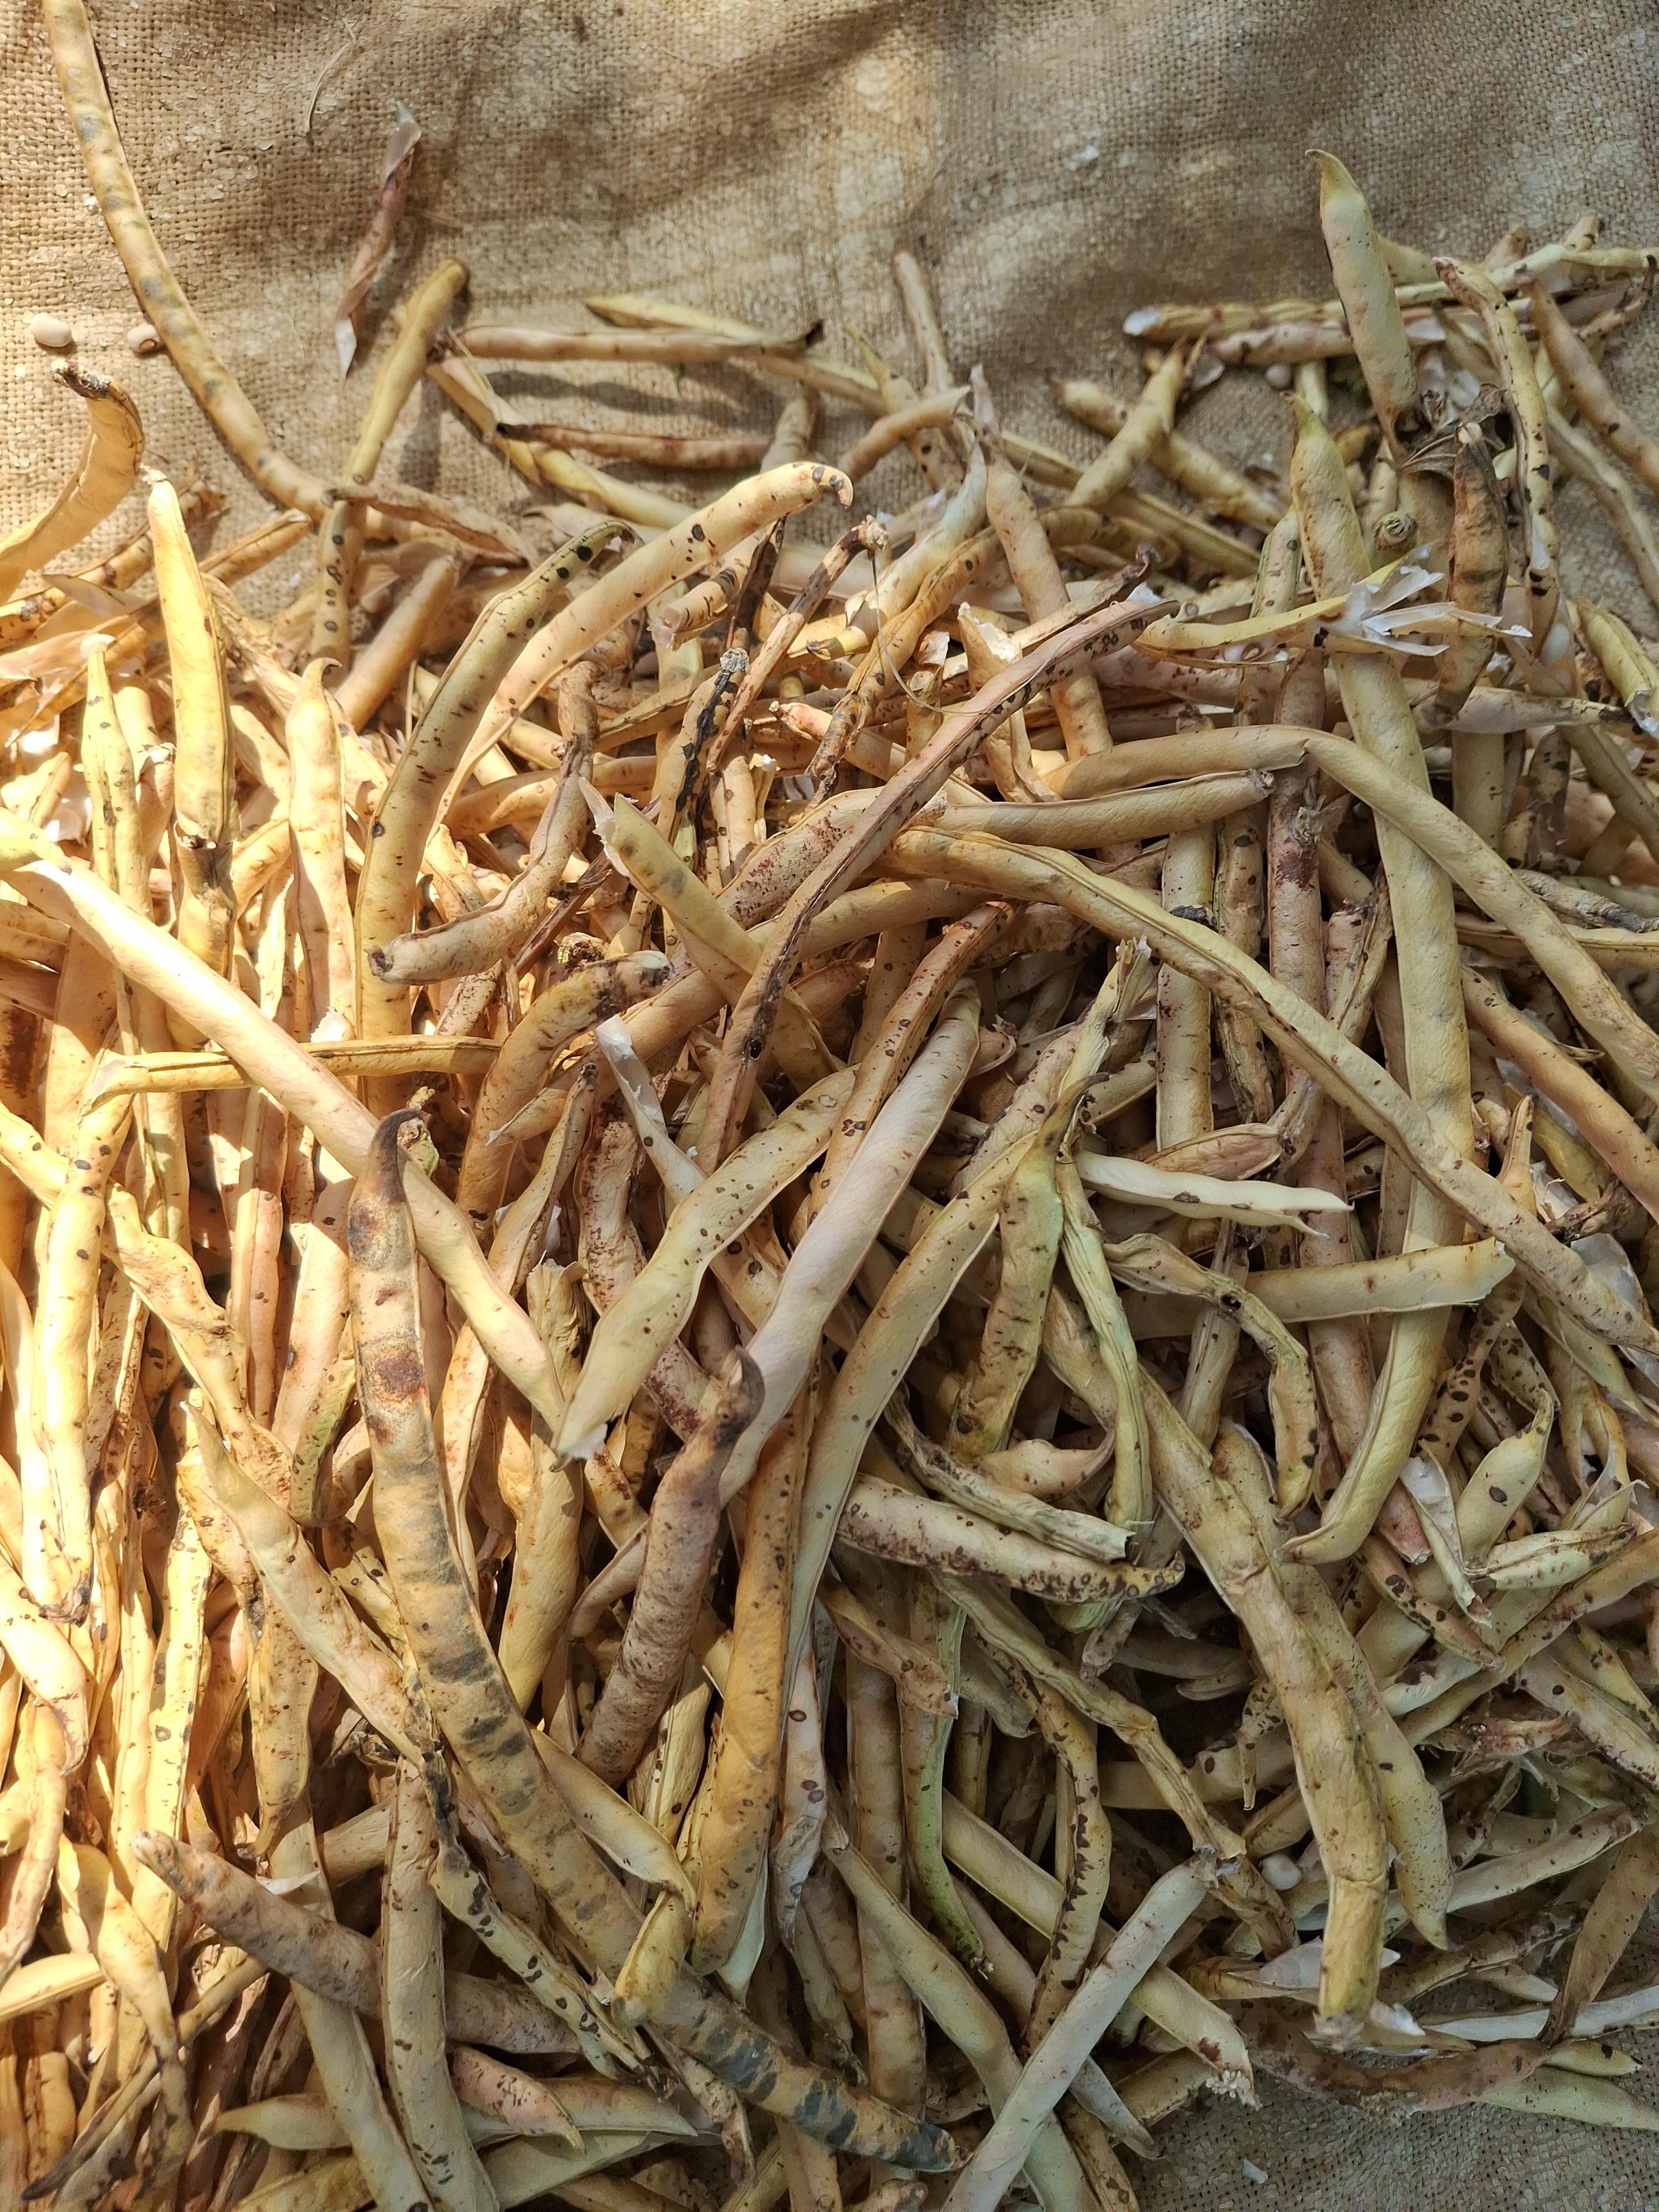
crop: cowpea
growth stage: harvest
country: Nigeria
